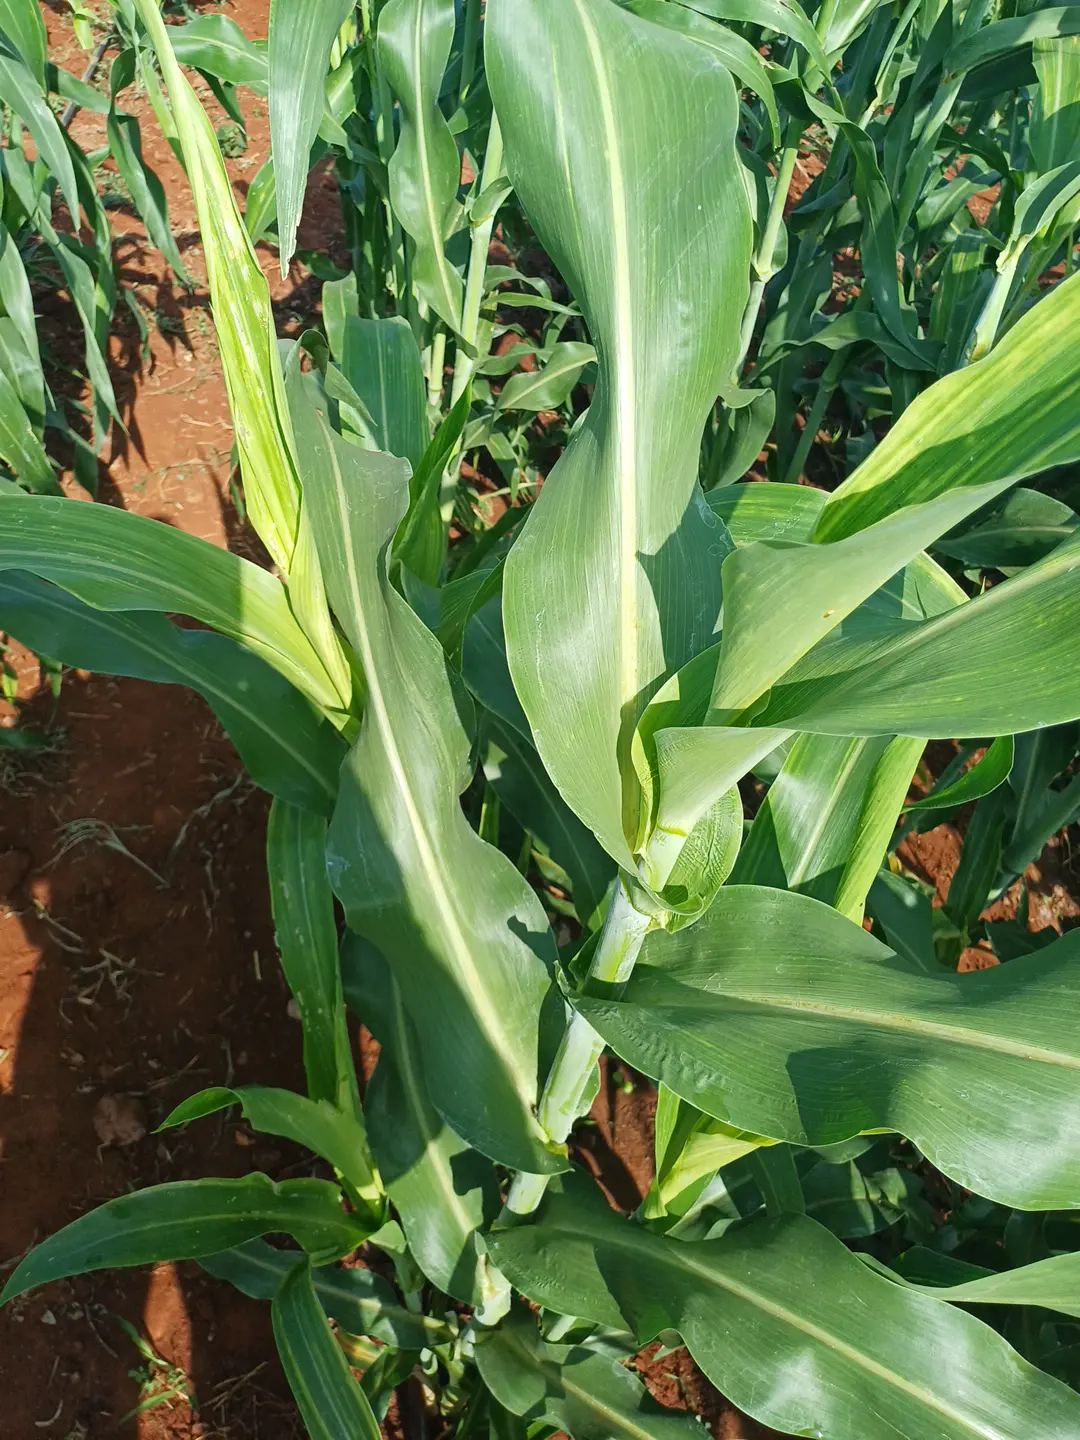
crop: sorghum
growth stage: heading tuber
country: Kenya
